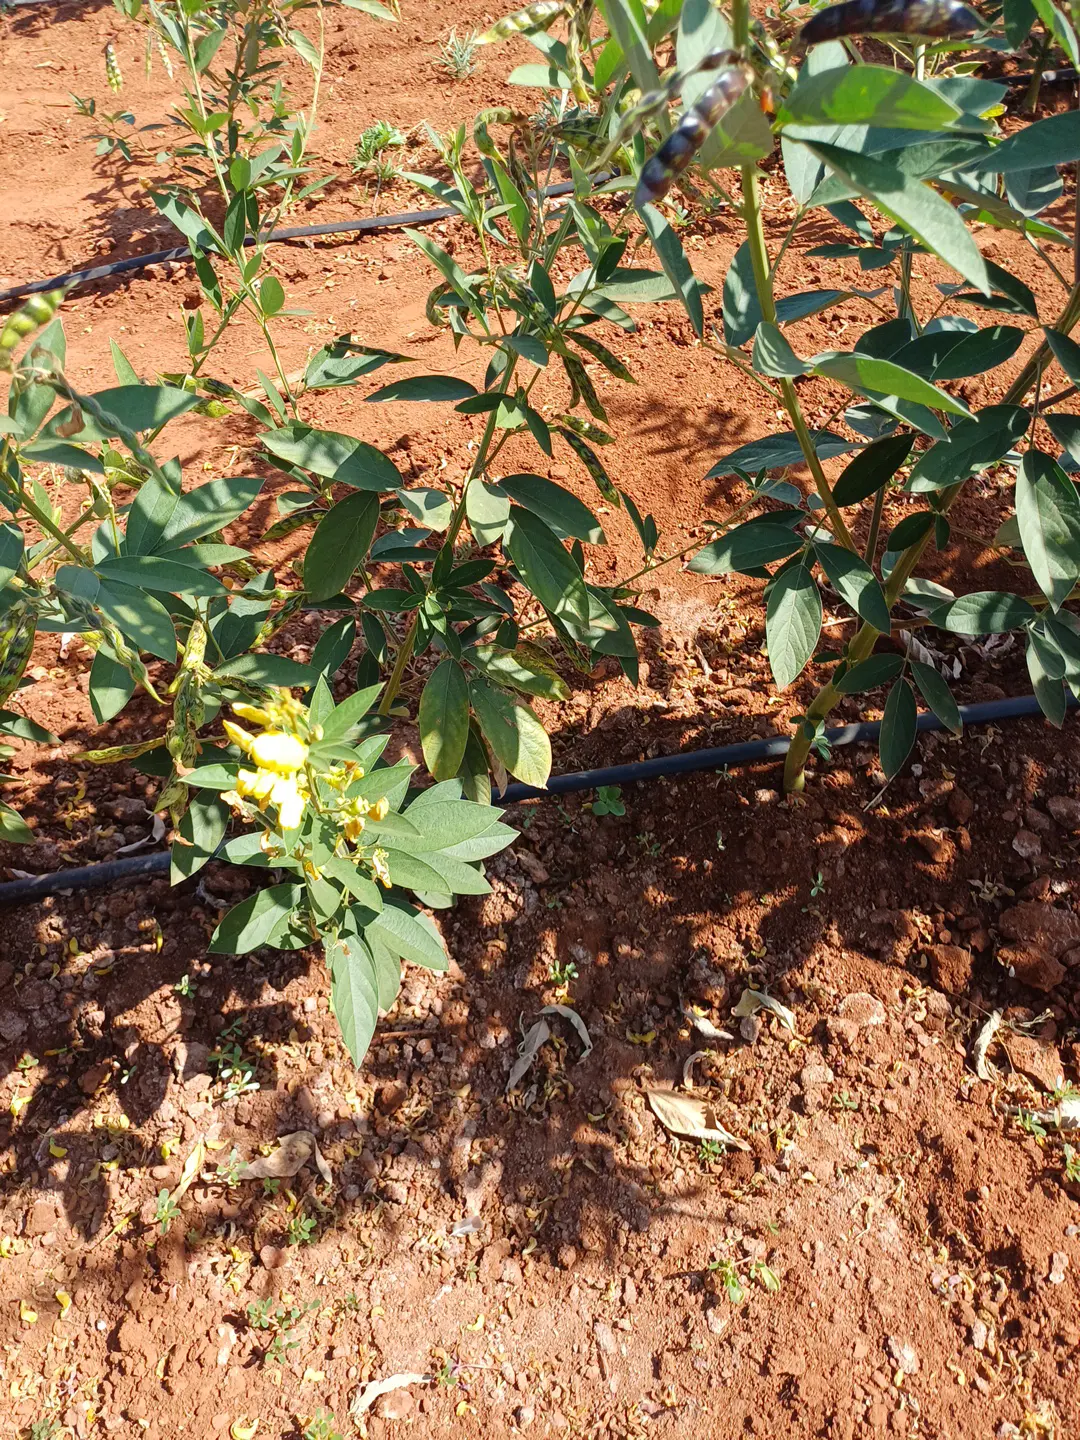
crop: pigeonpea
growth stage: development pod
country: Kenya
